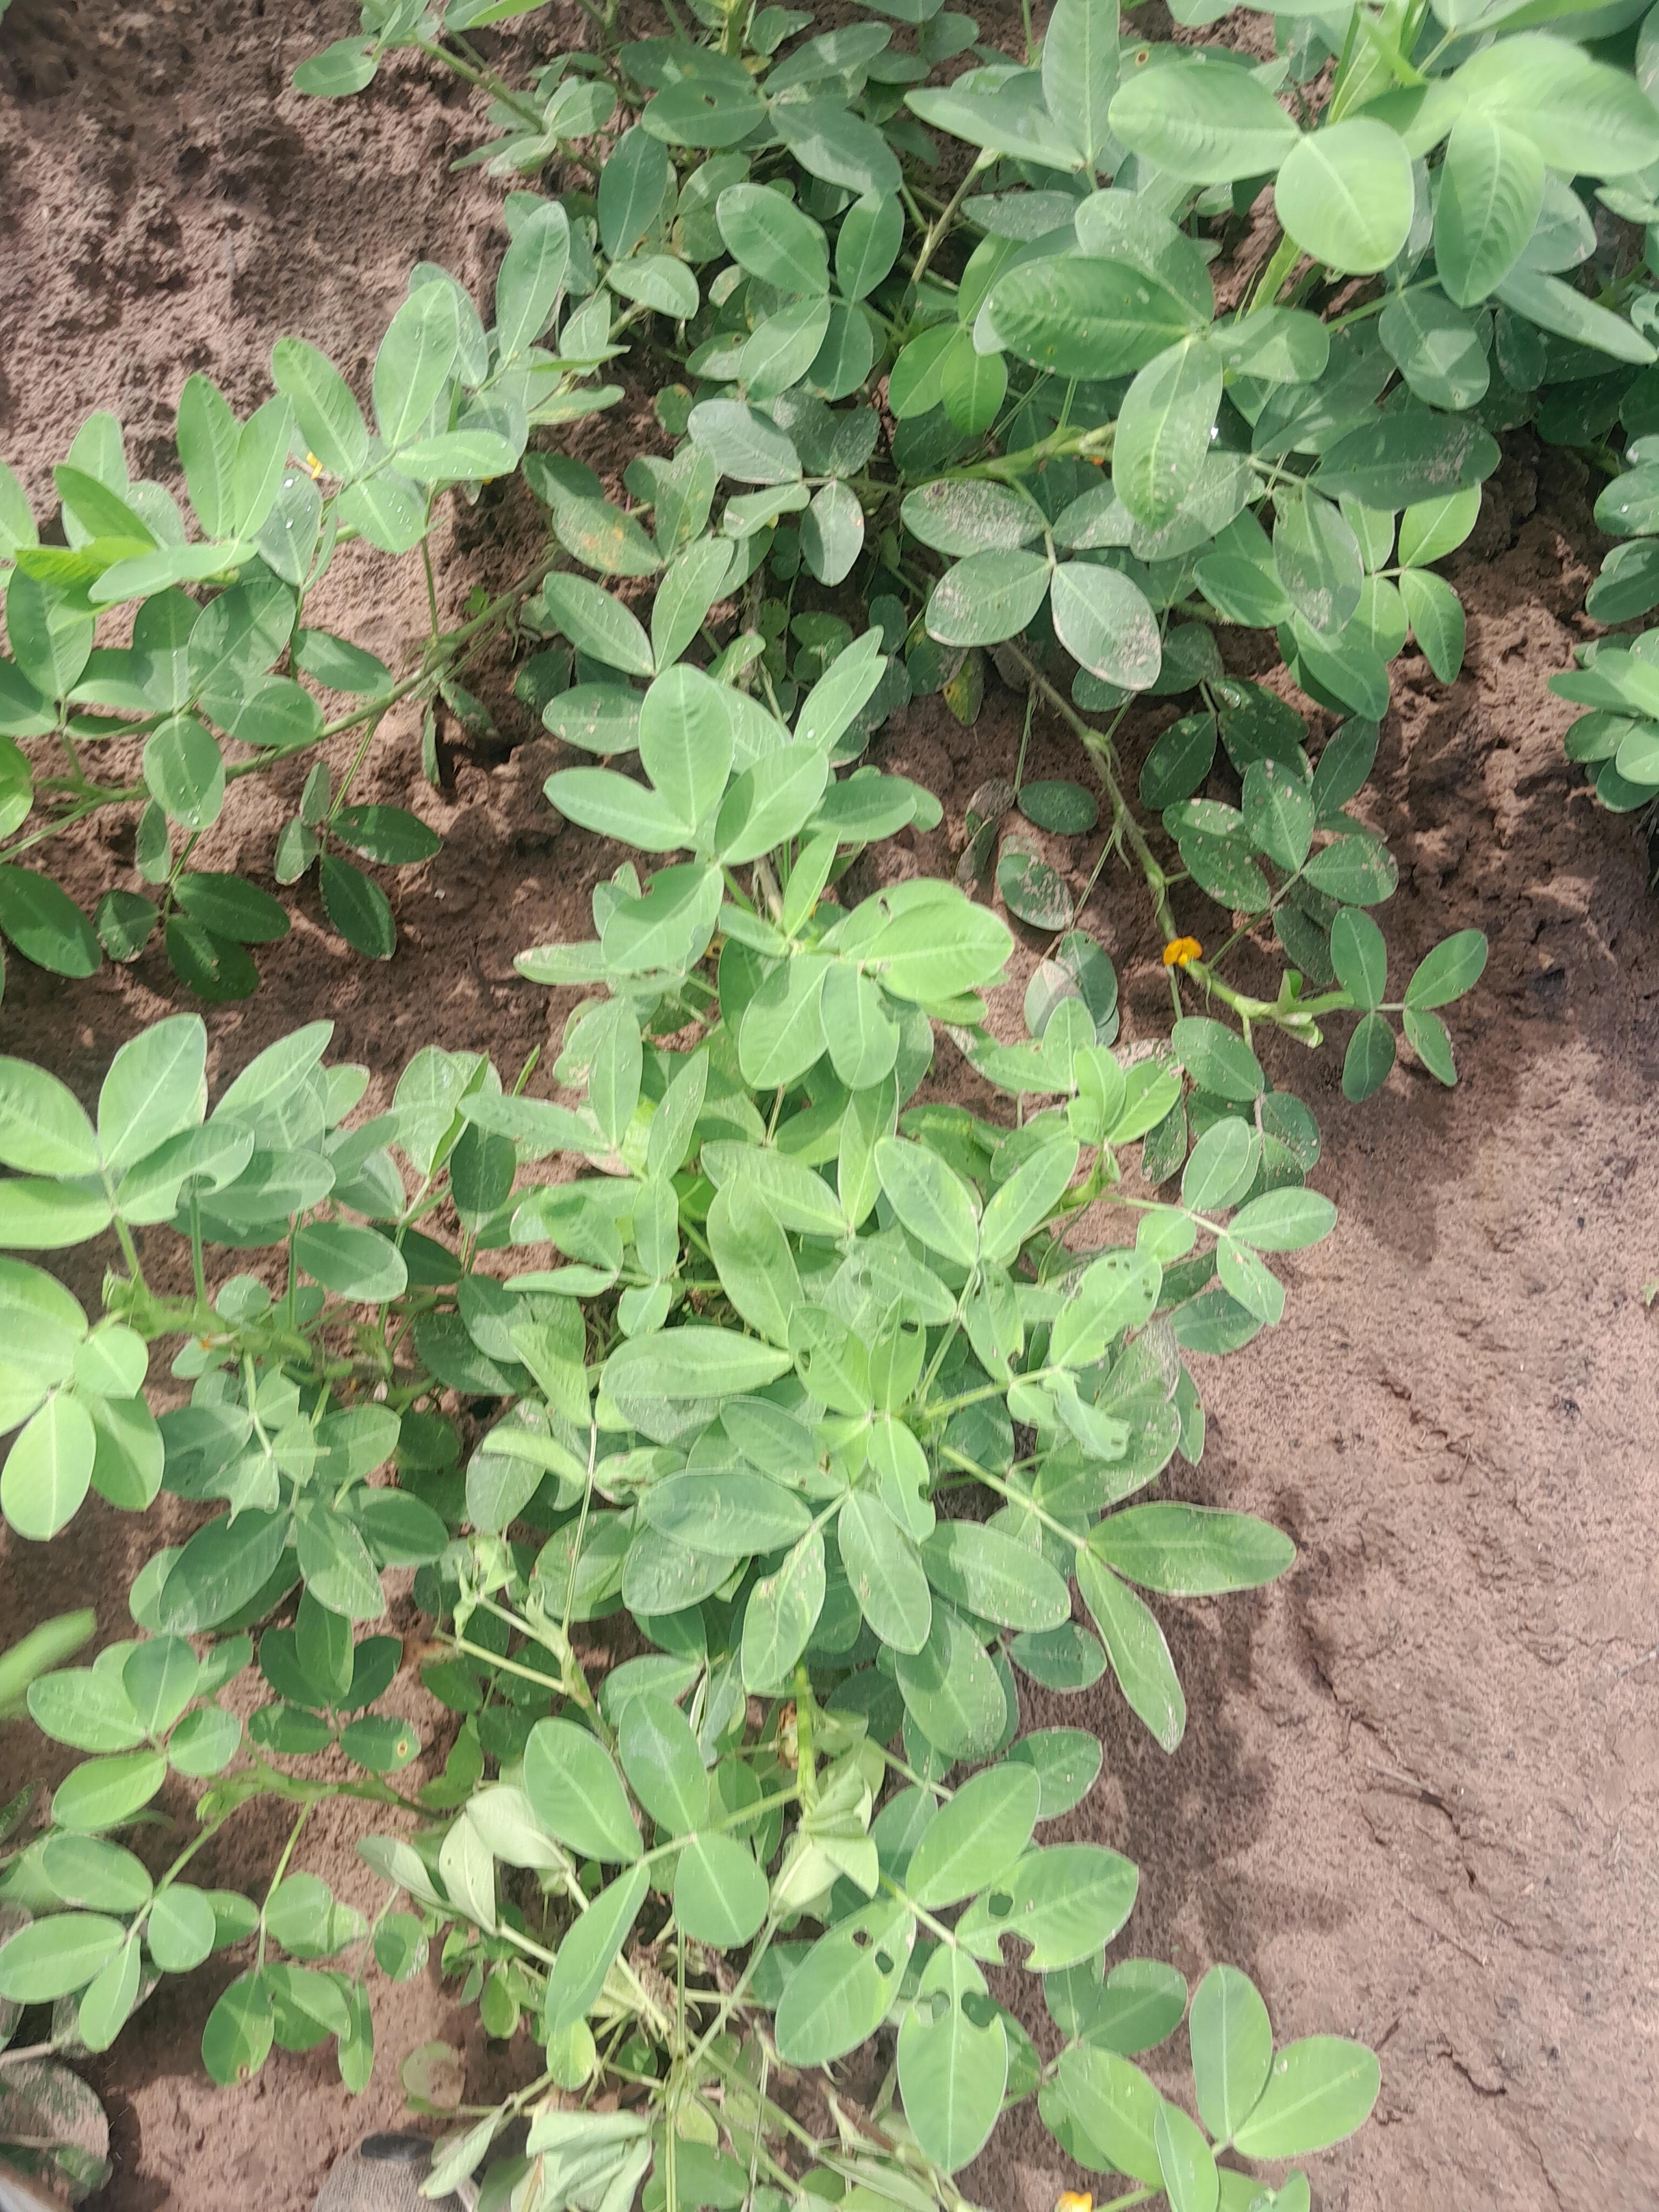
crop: groundnut
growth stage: flowering
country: Senegal
